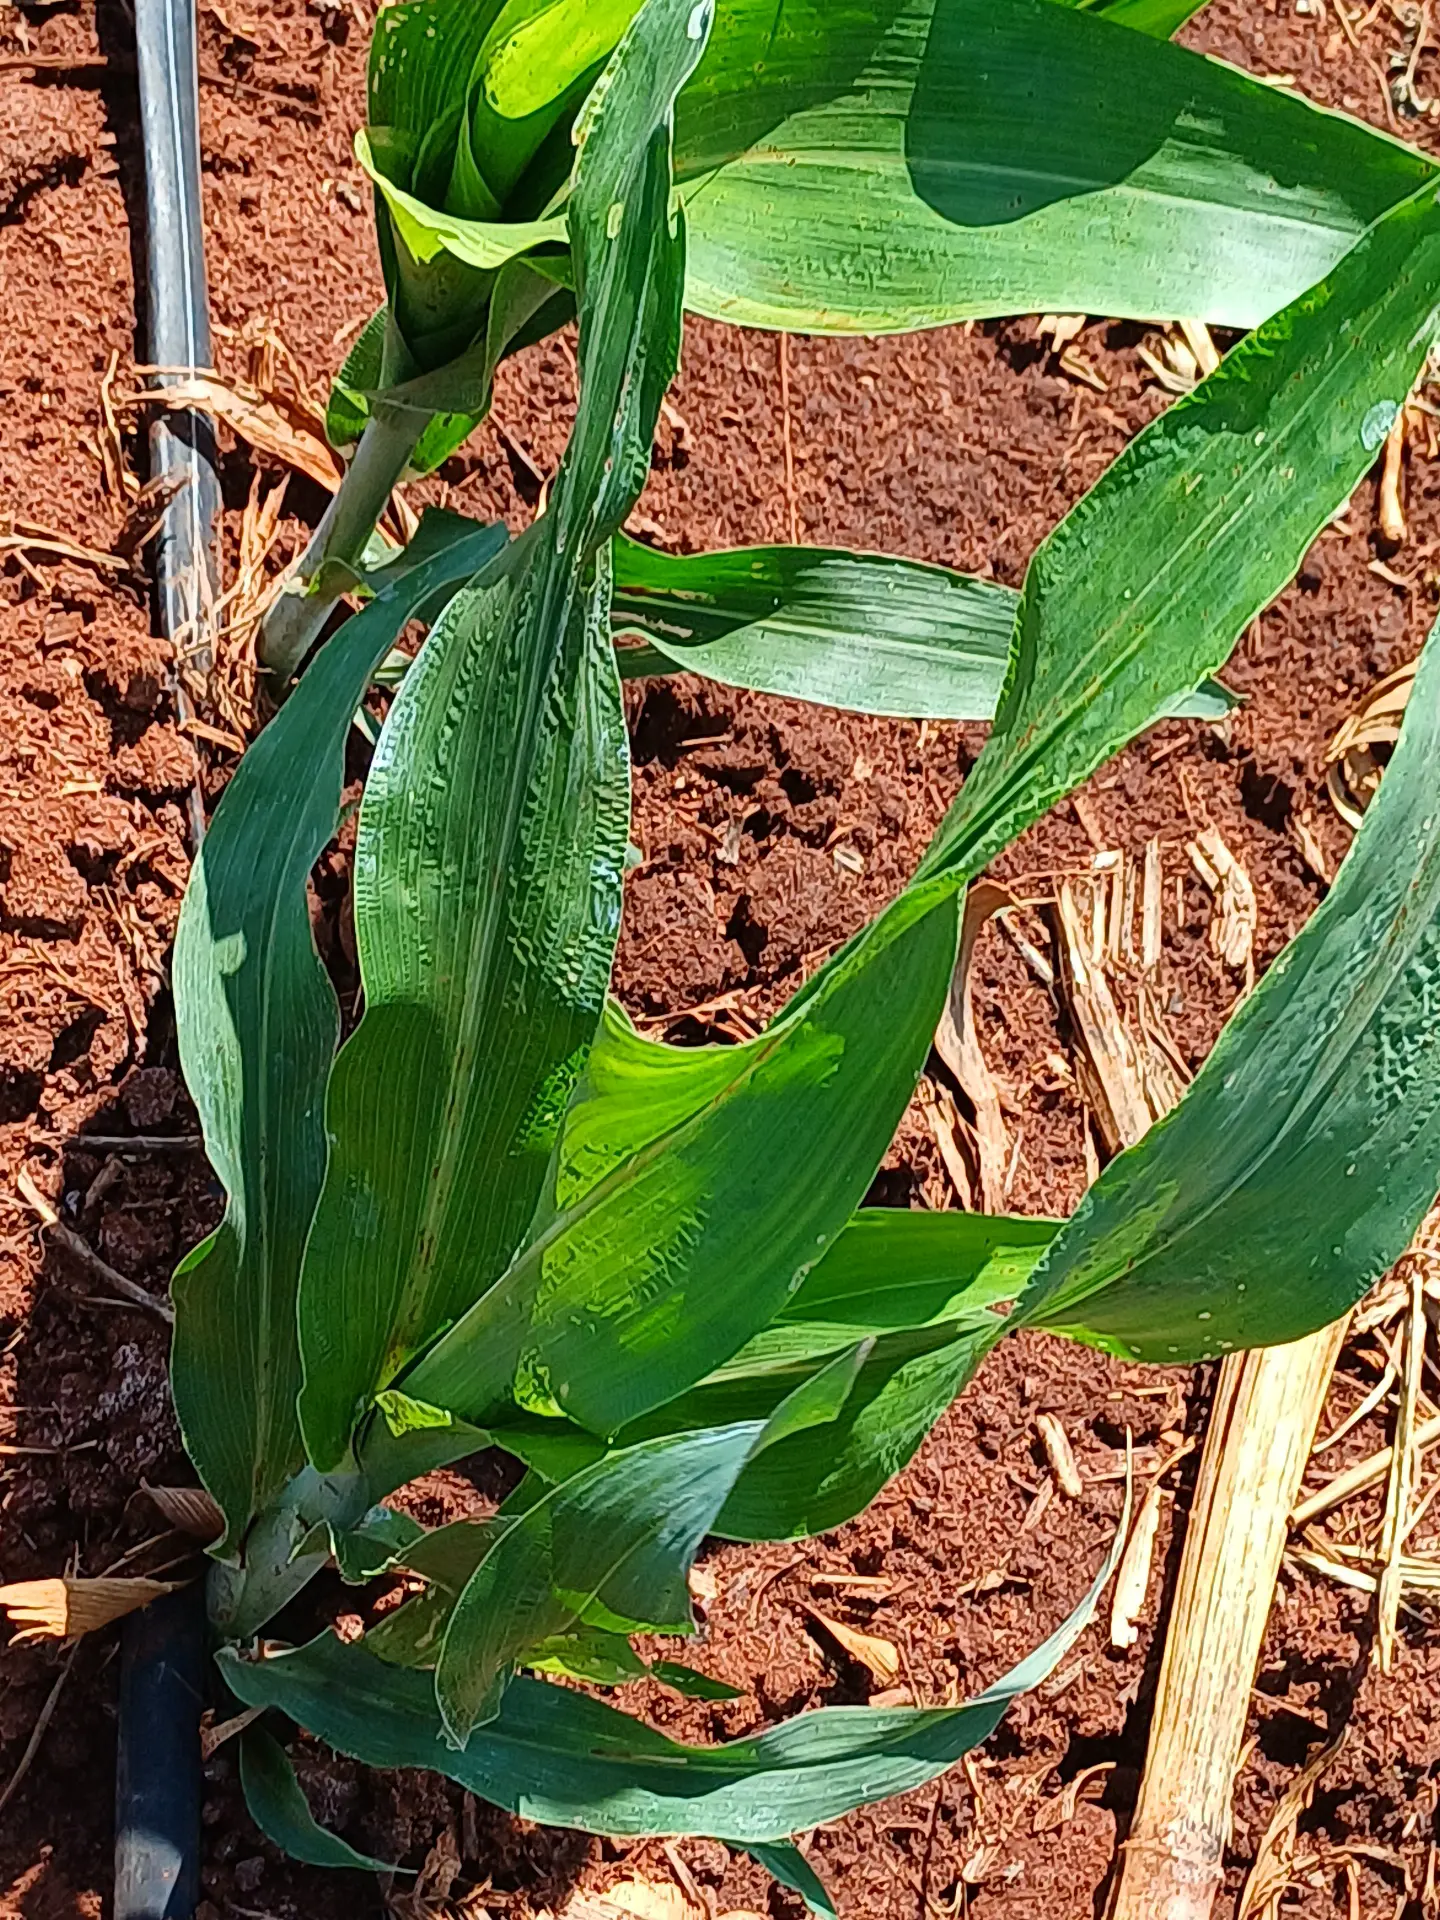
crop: sorghum
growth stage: vegetative
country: Kenya
